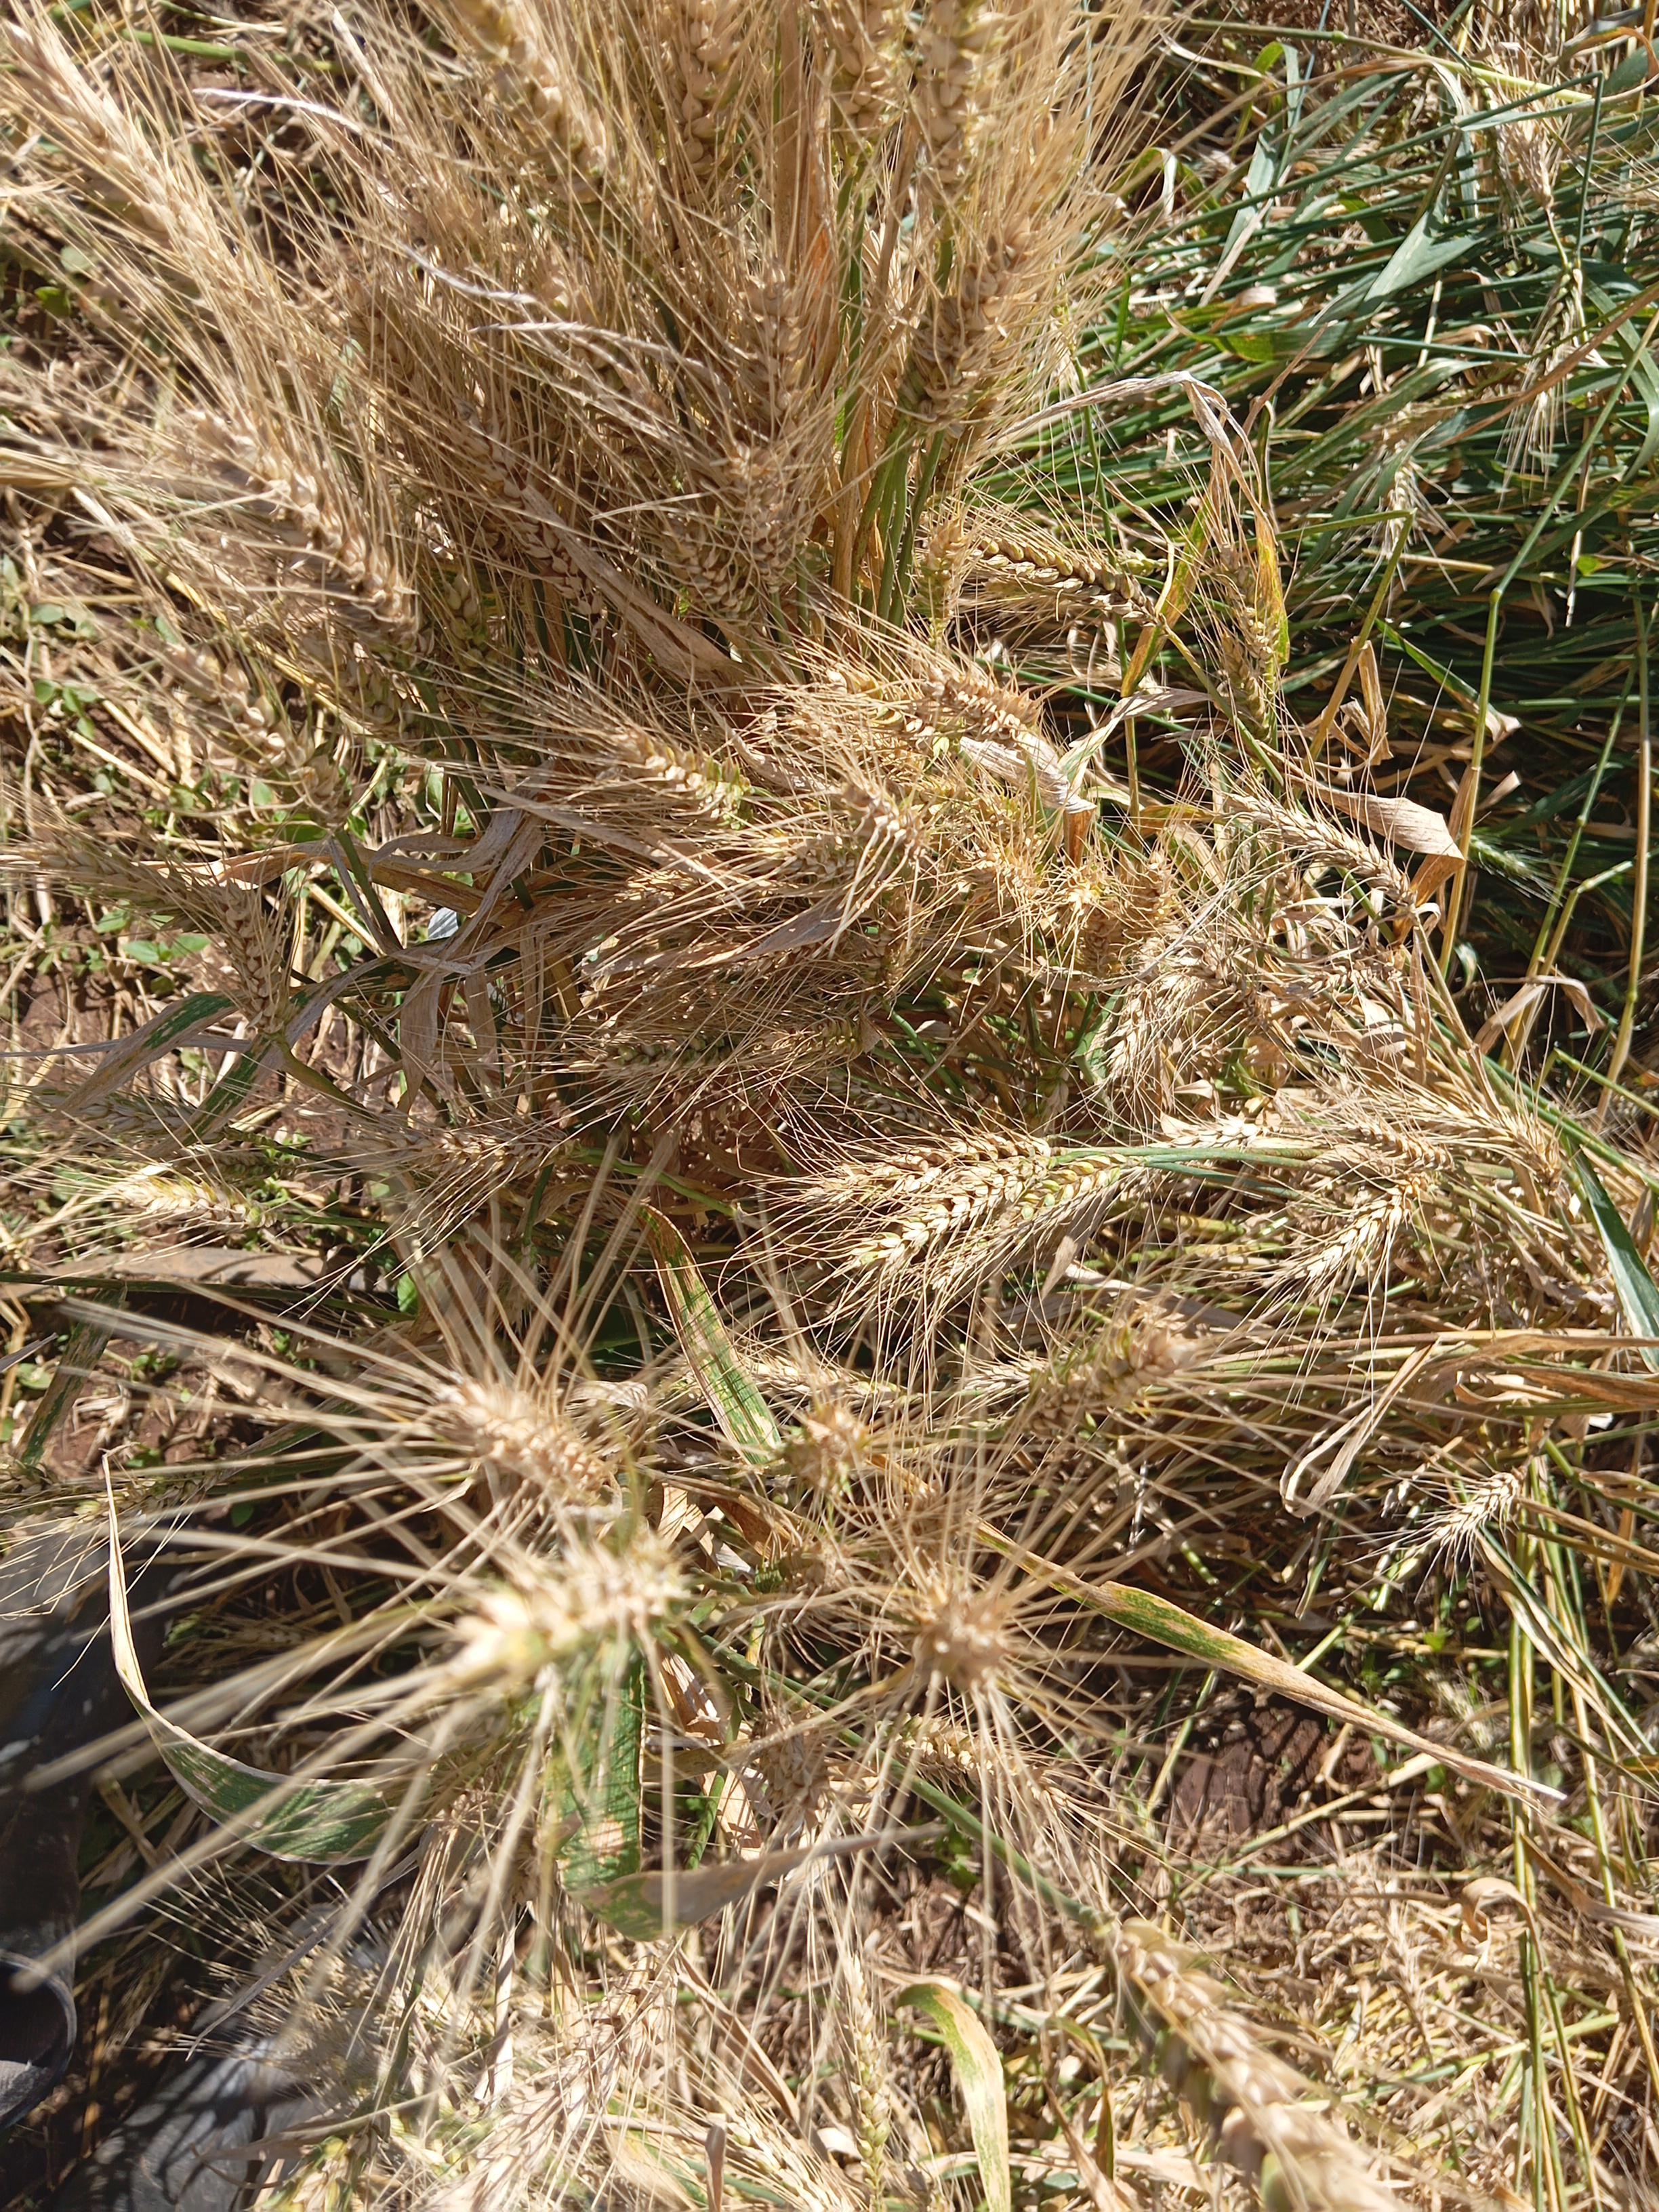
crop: wheat
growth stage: maturity
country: Kenya
